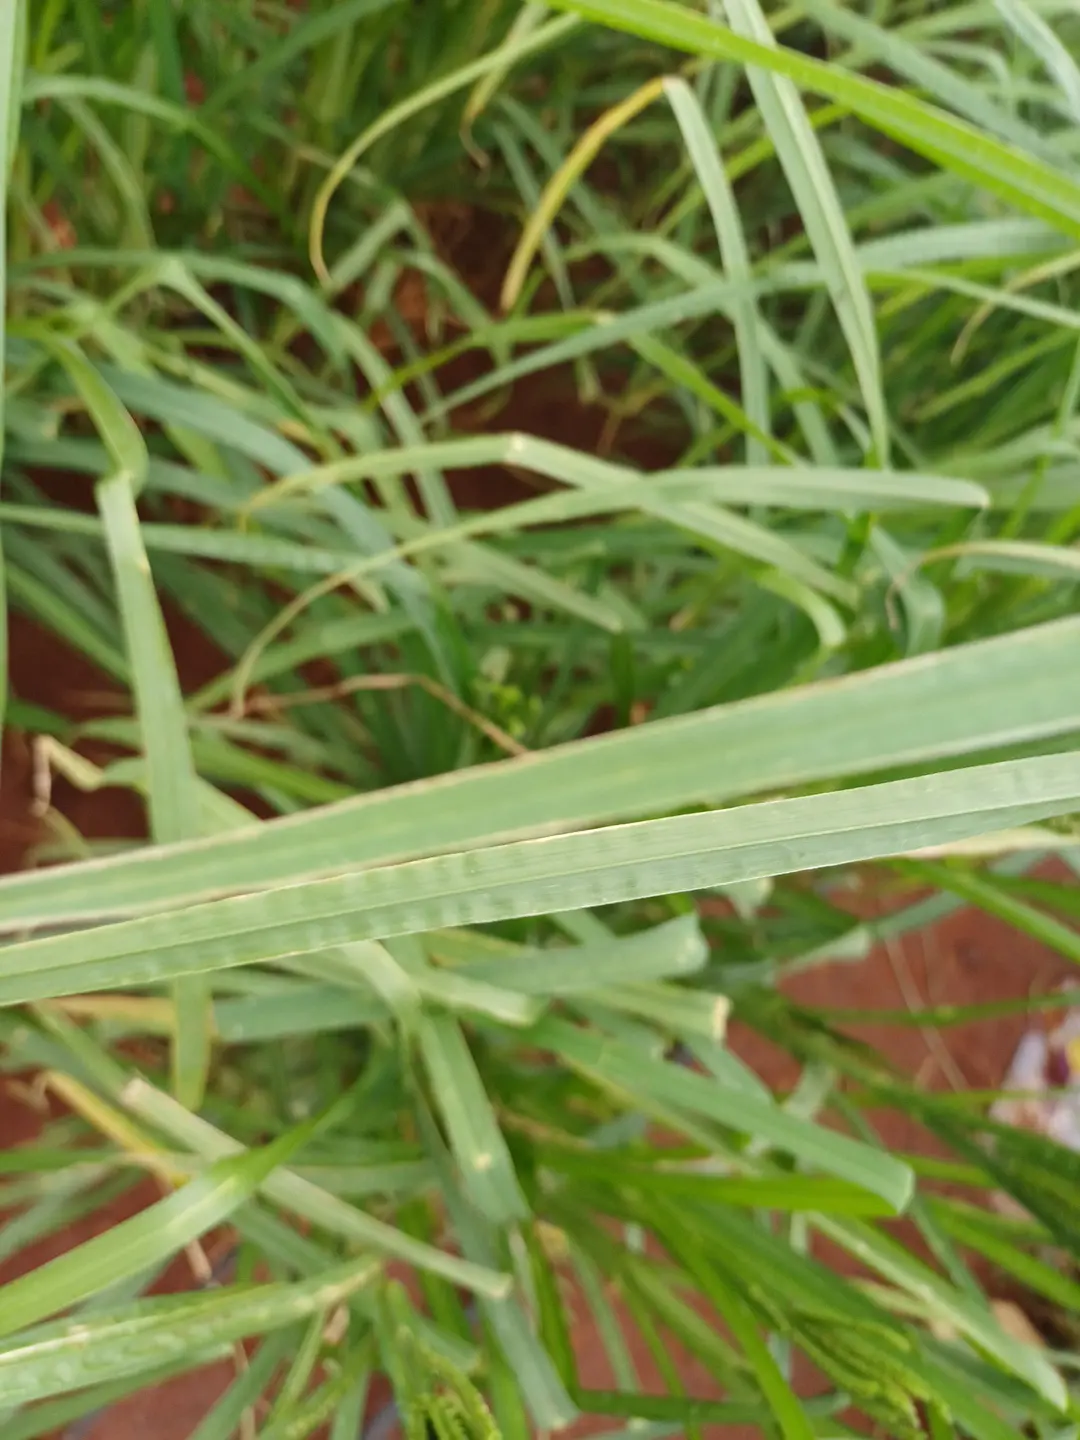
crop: finger millet
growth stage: heading tuber
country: Kenya
